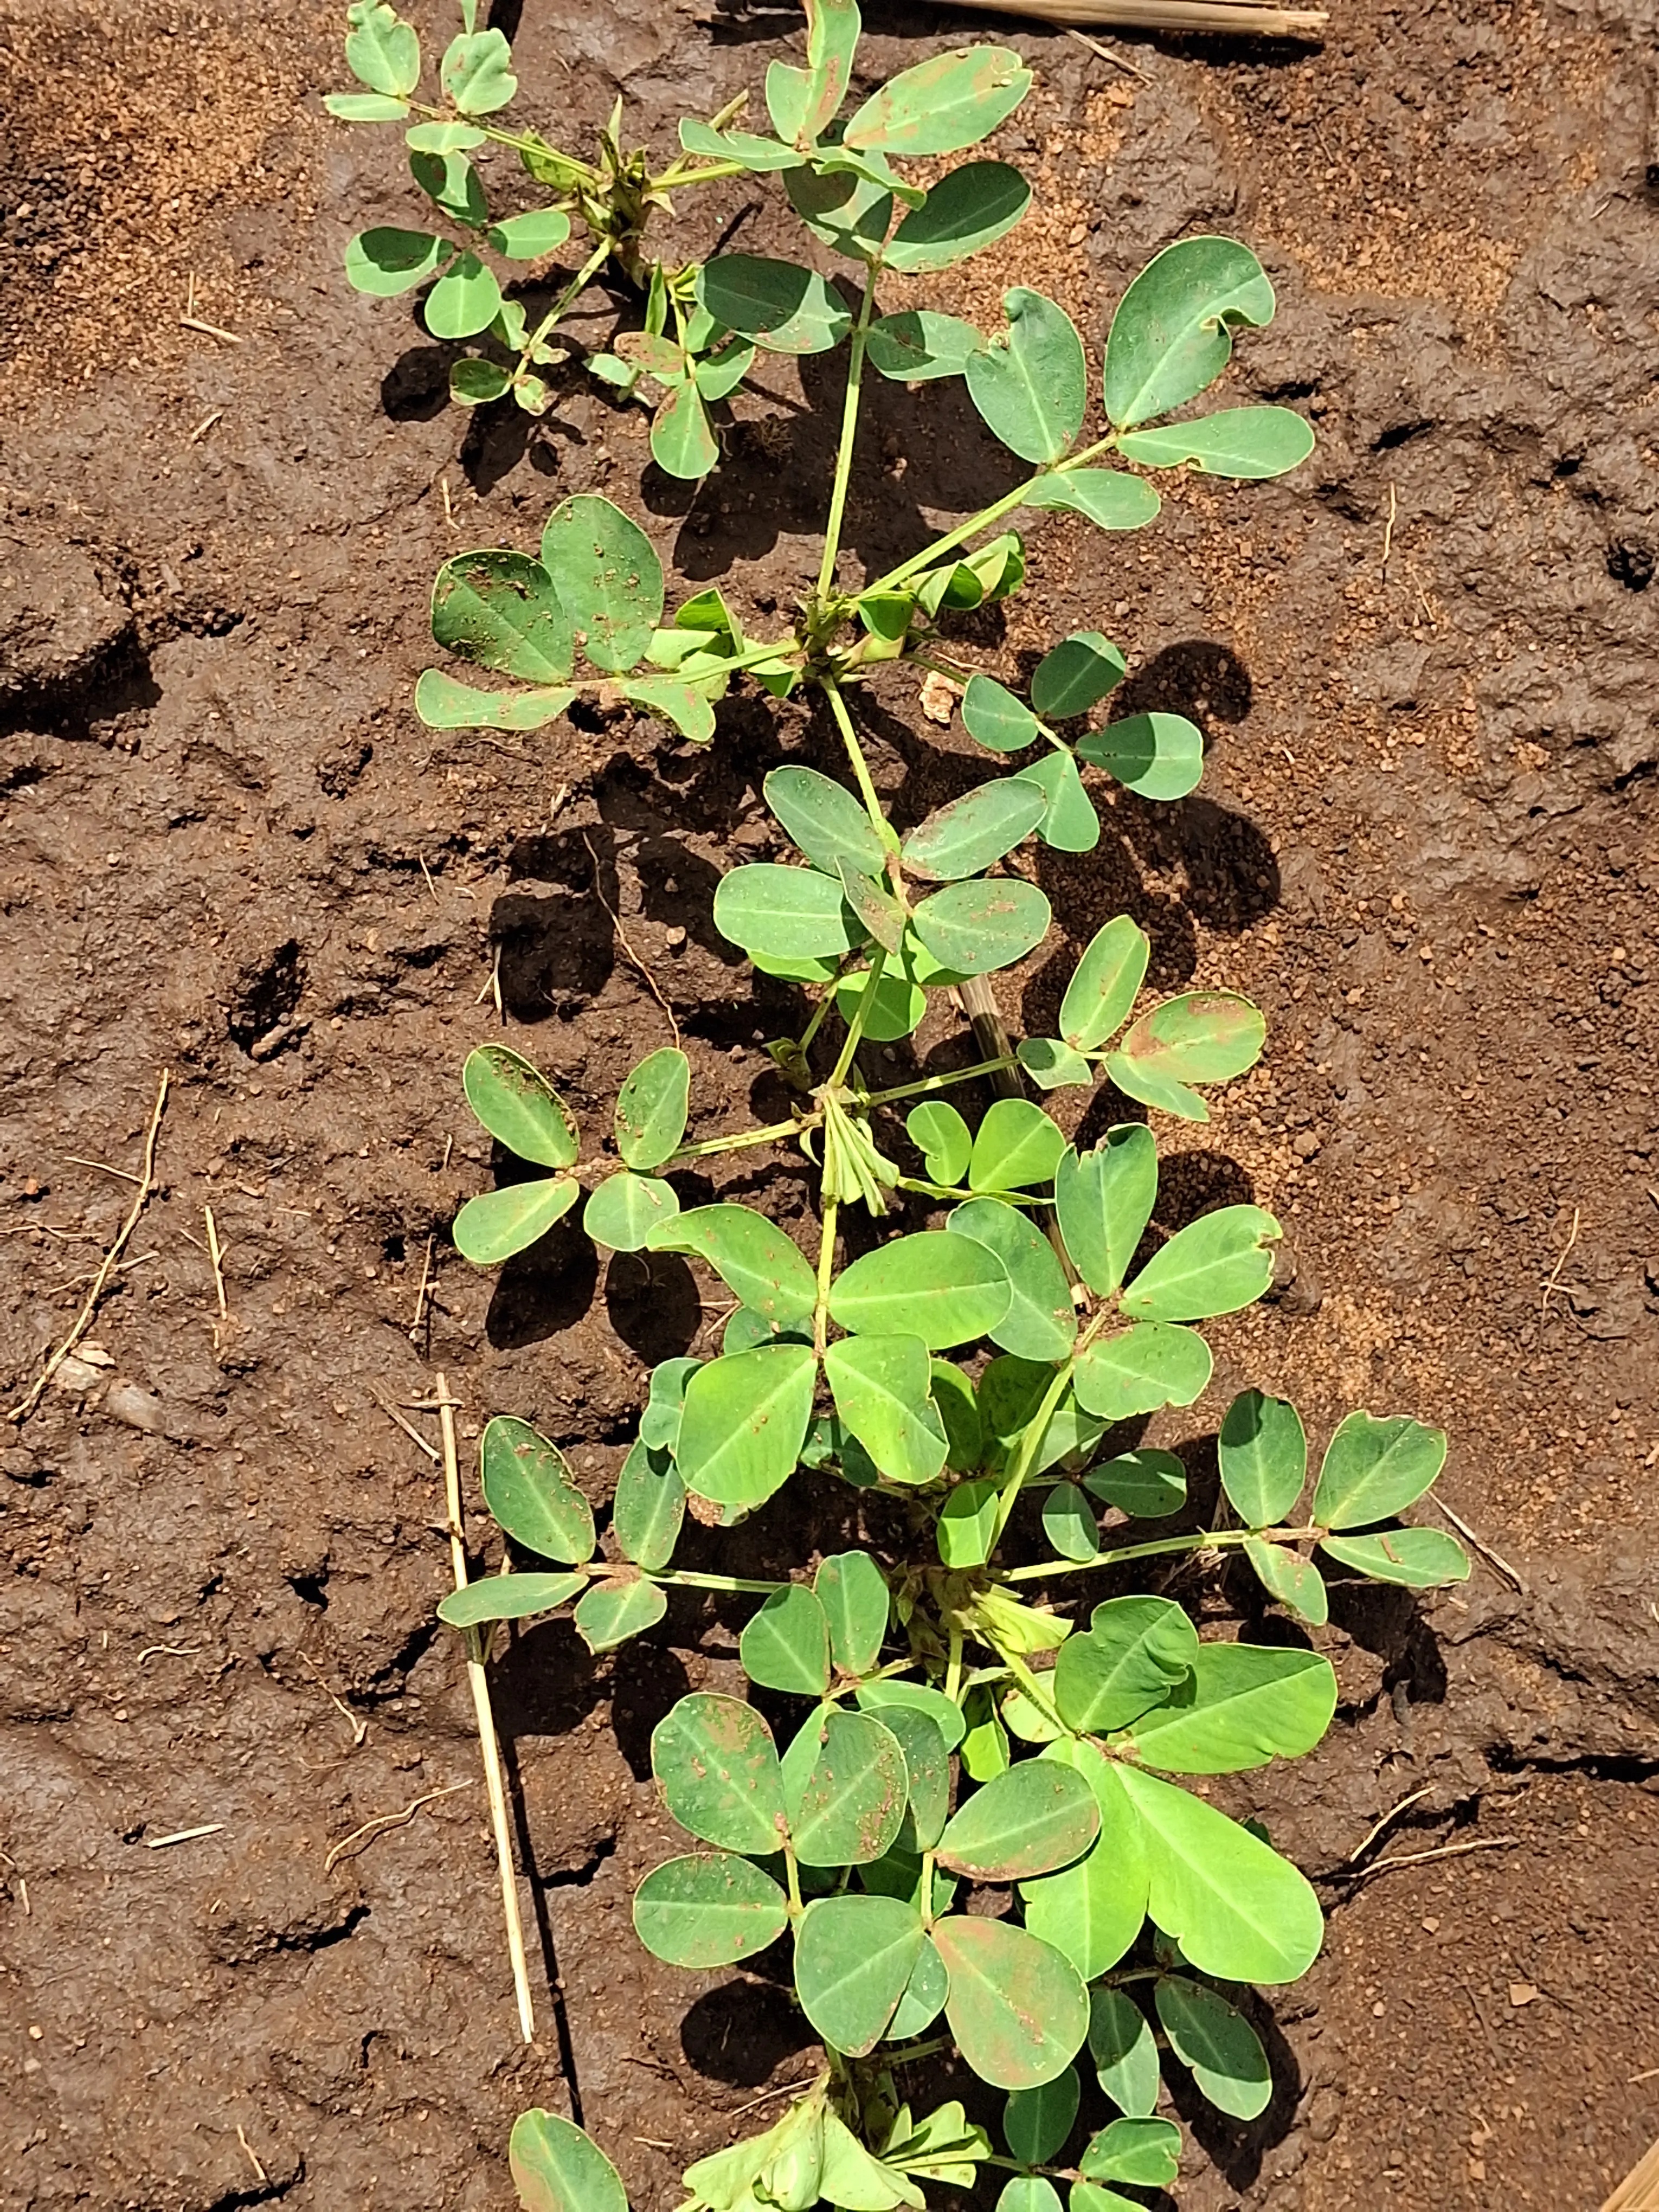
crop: groundnut
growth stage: vegetative
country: Kenya
